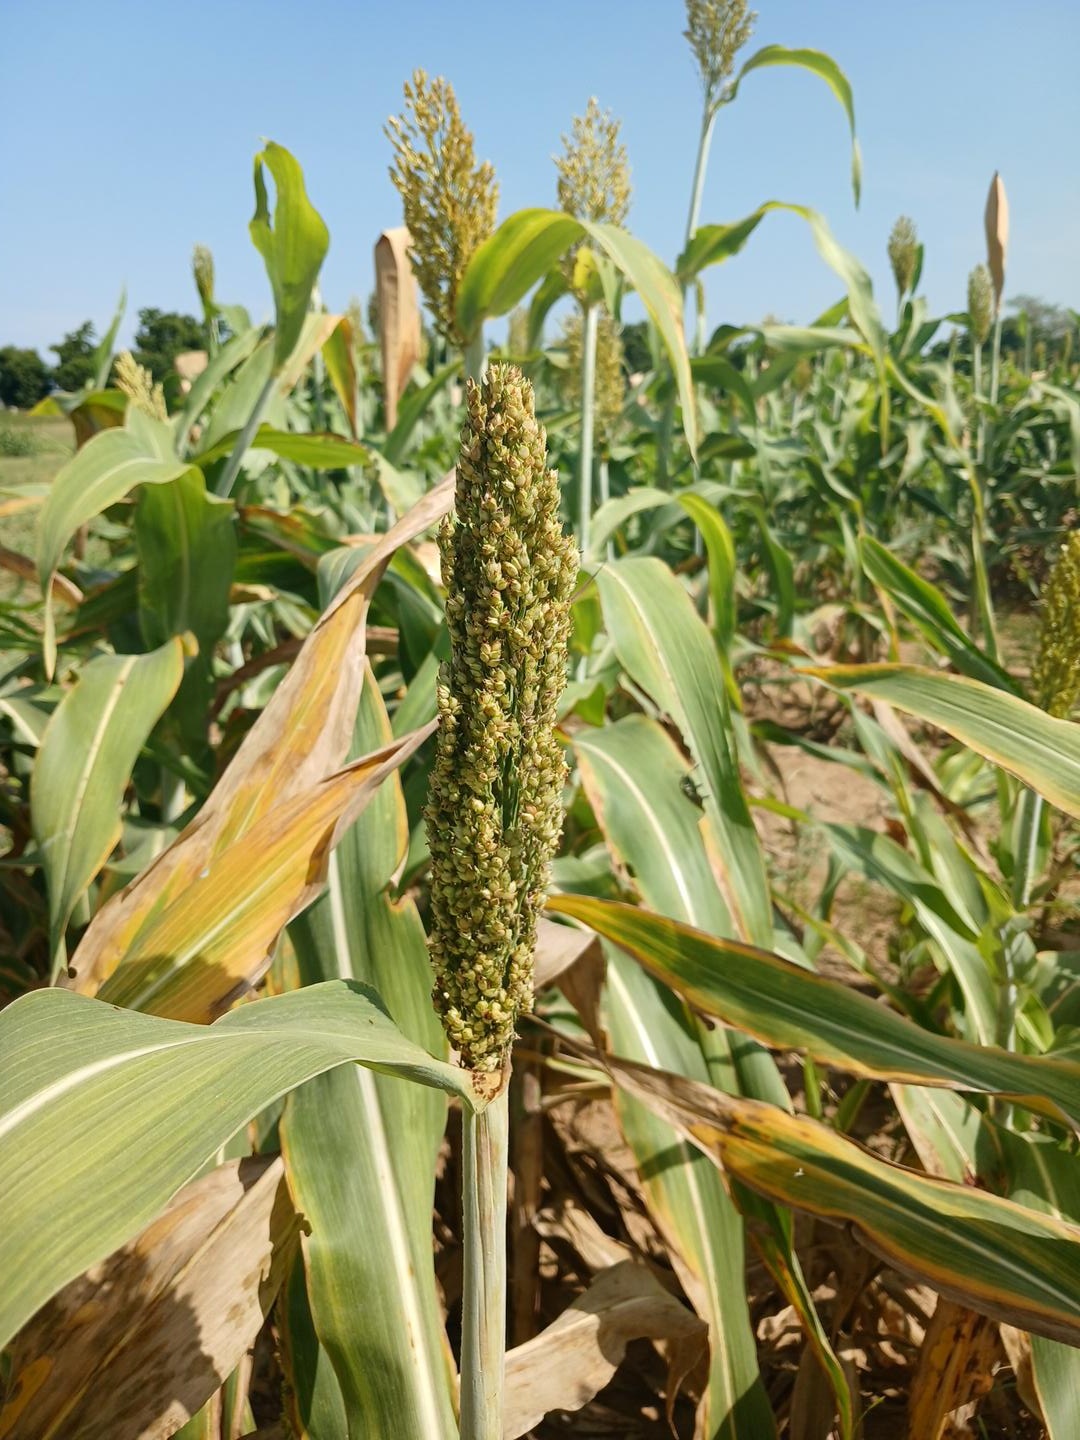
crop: sorghum
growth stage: filling grain
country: Senegal
